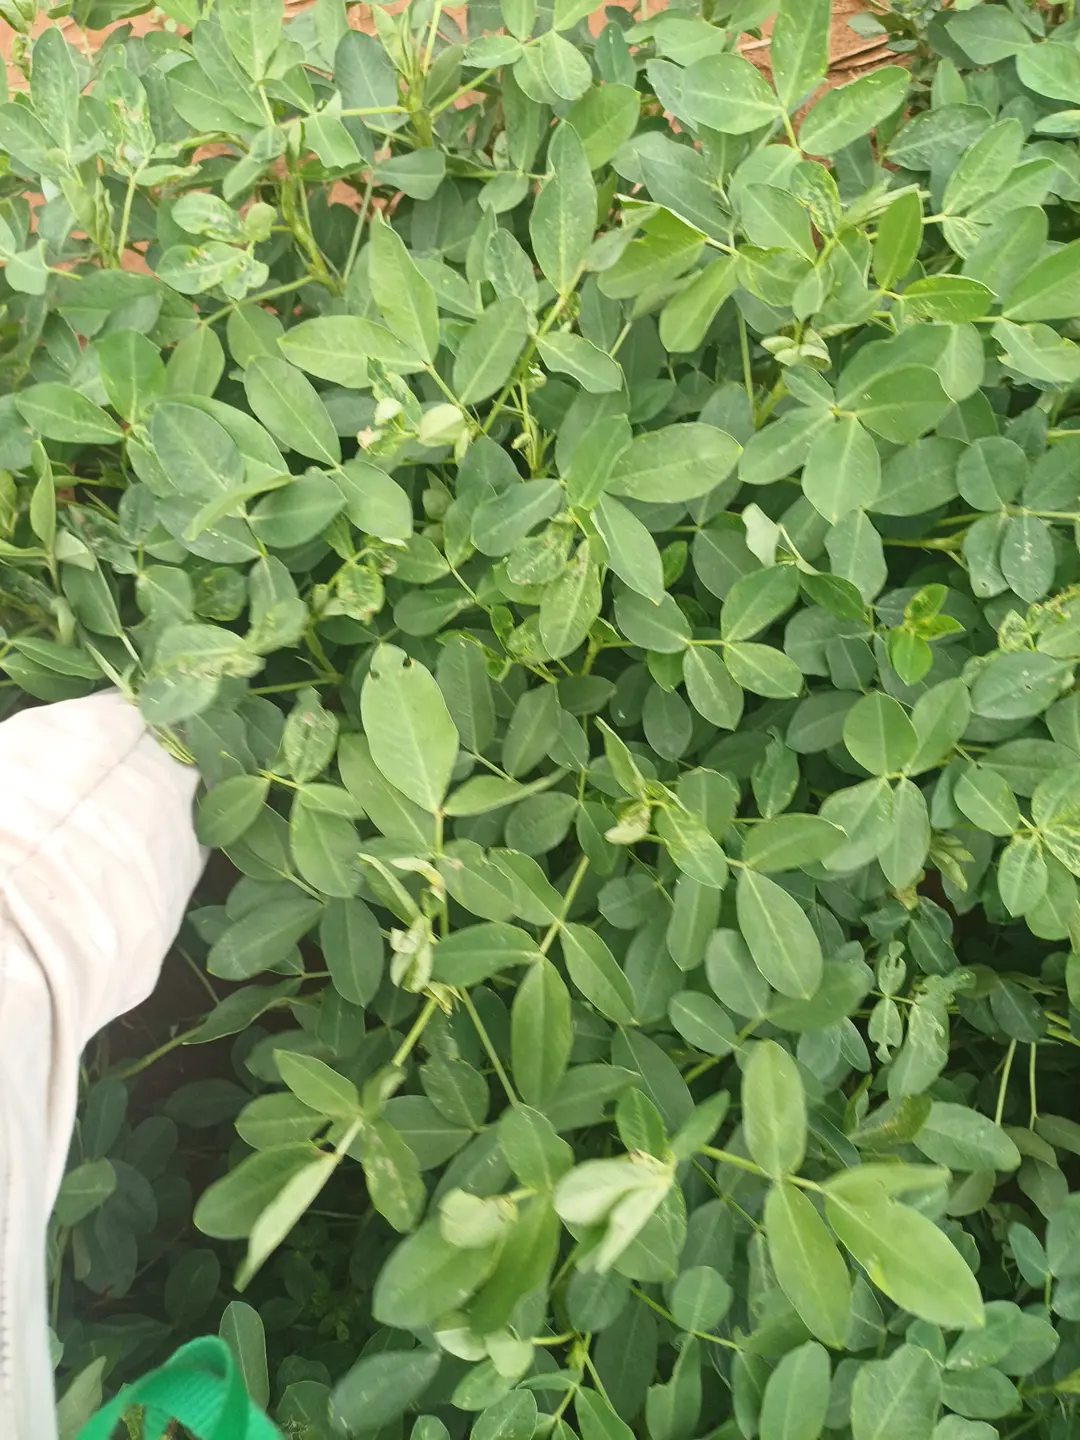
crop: groundnut
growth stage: pegging
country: Kenya
